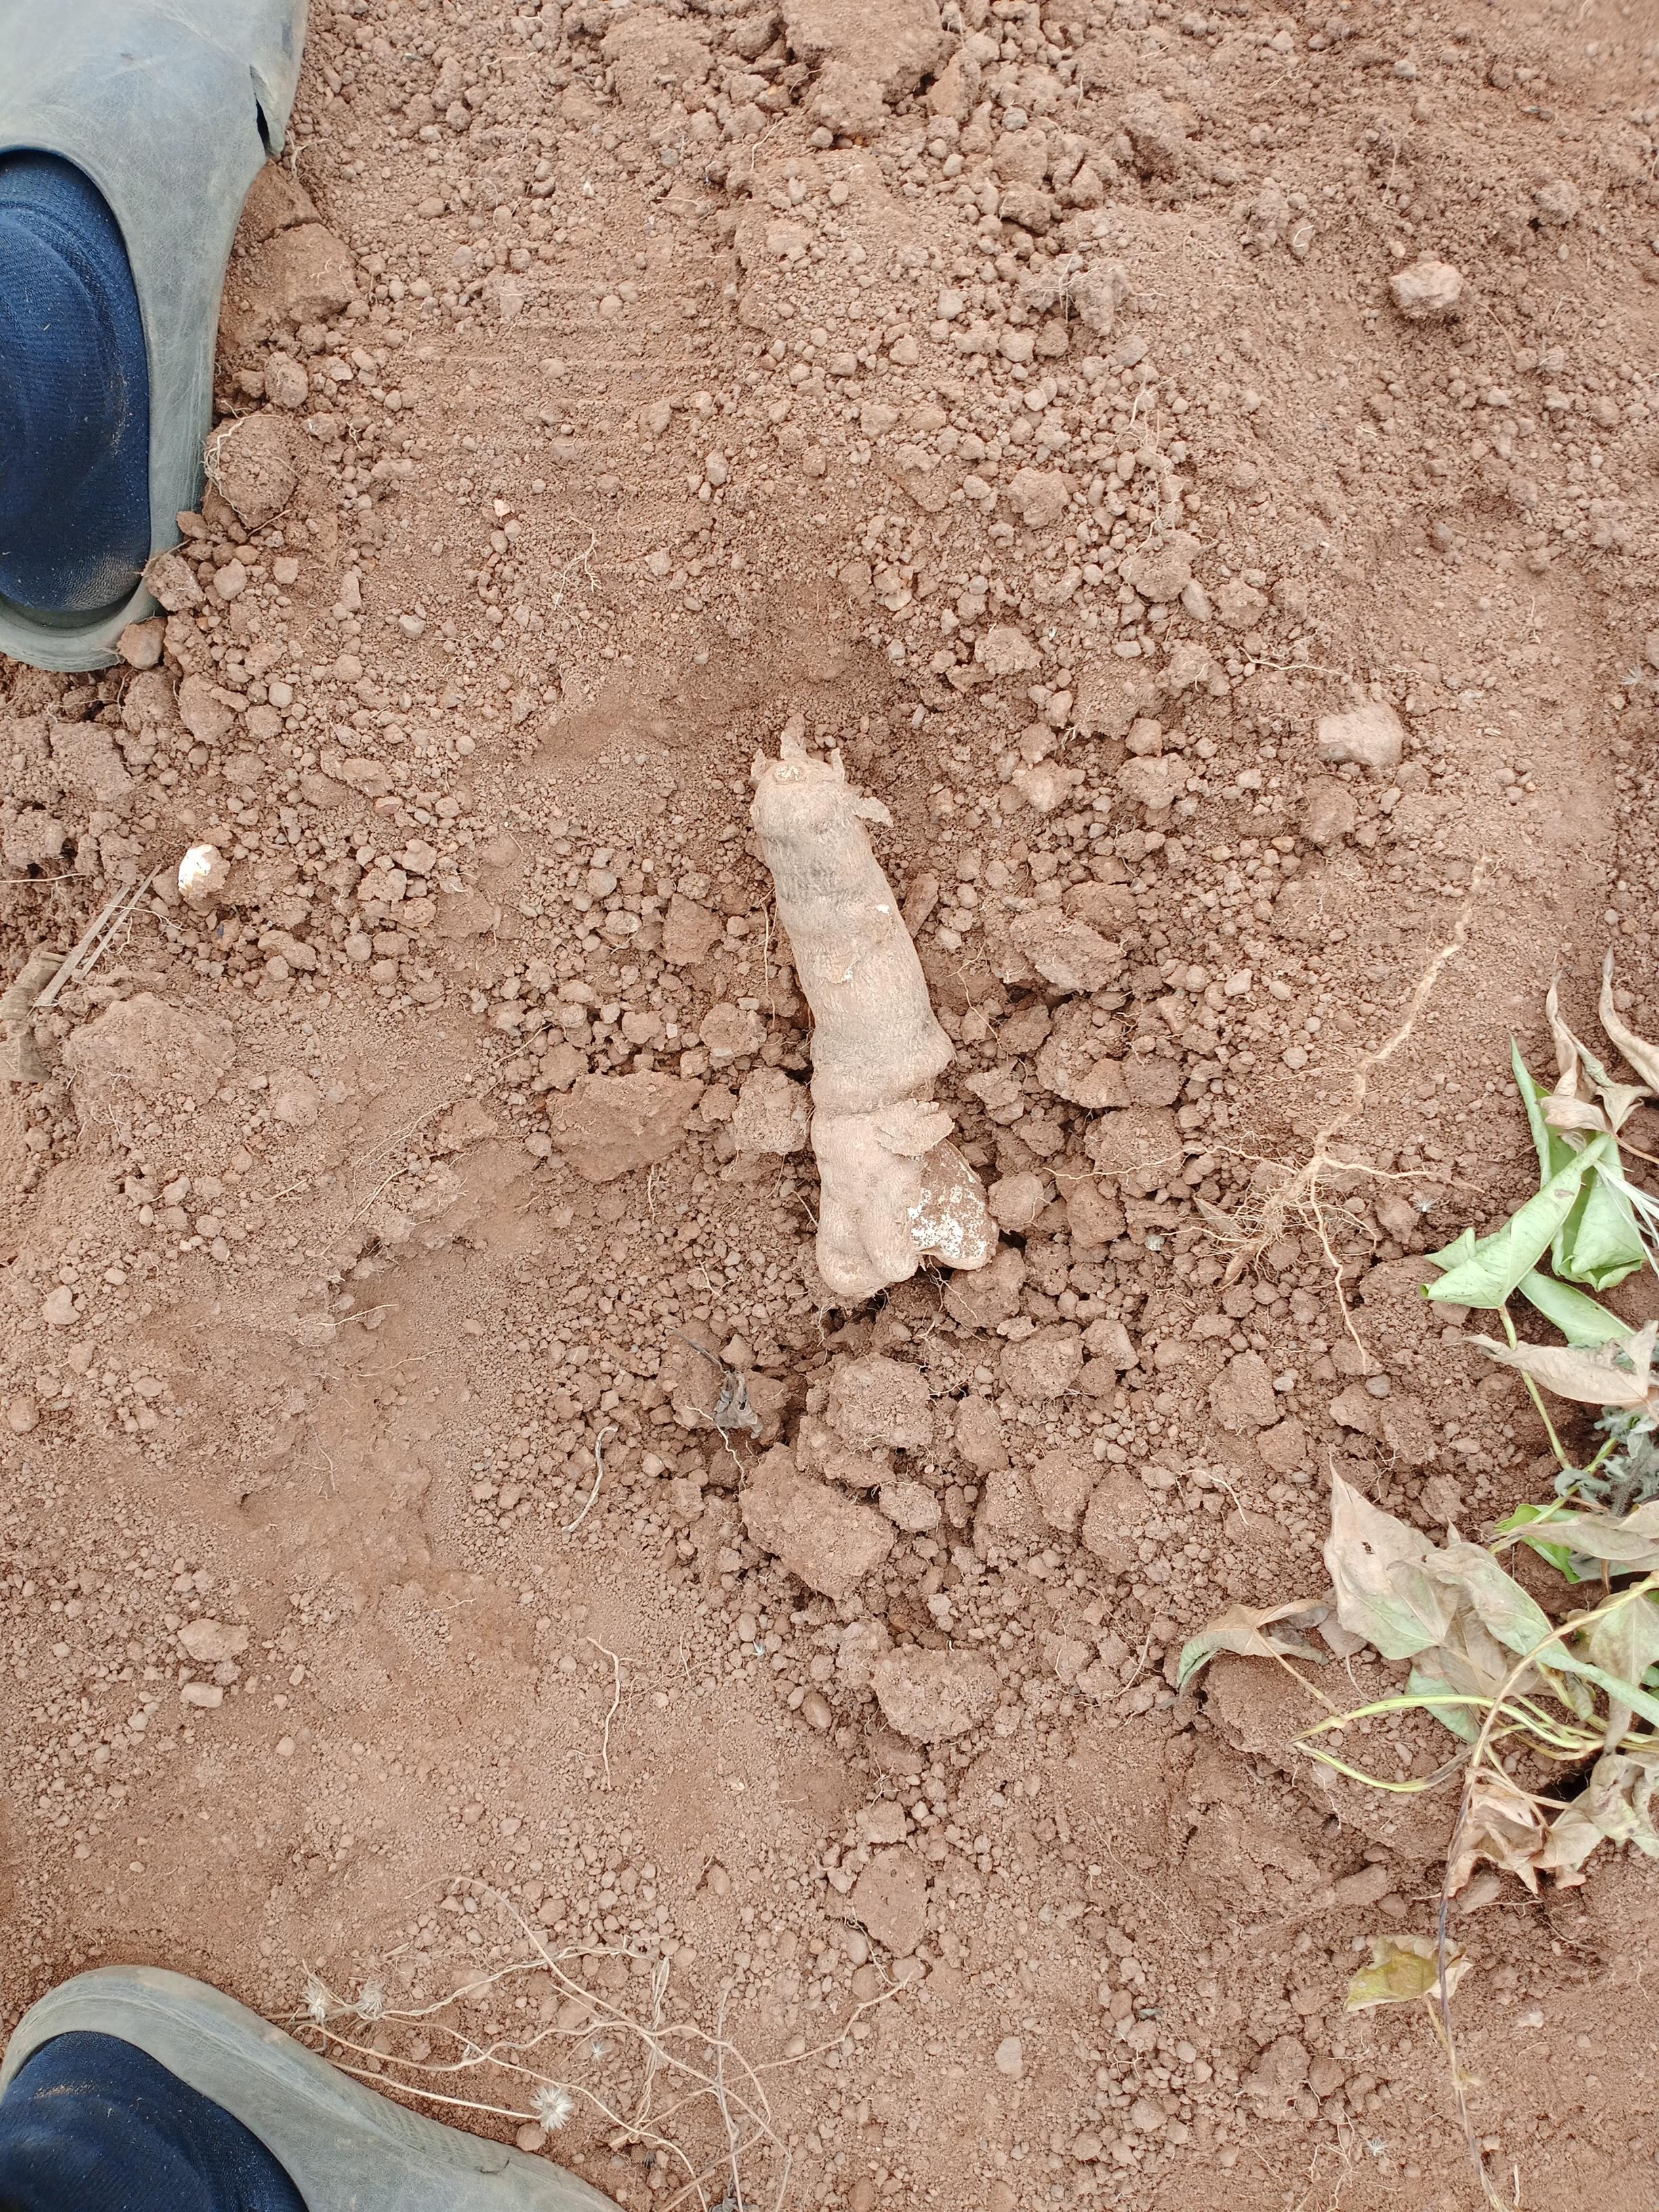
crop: yam
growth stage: harvest
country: Nigeria
